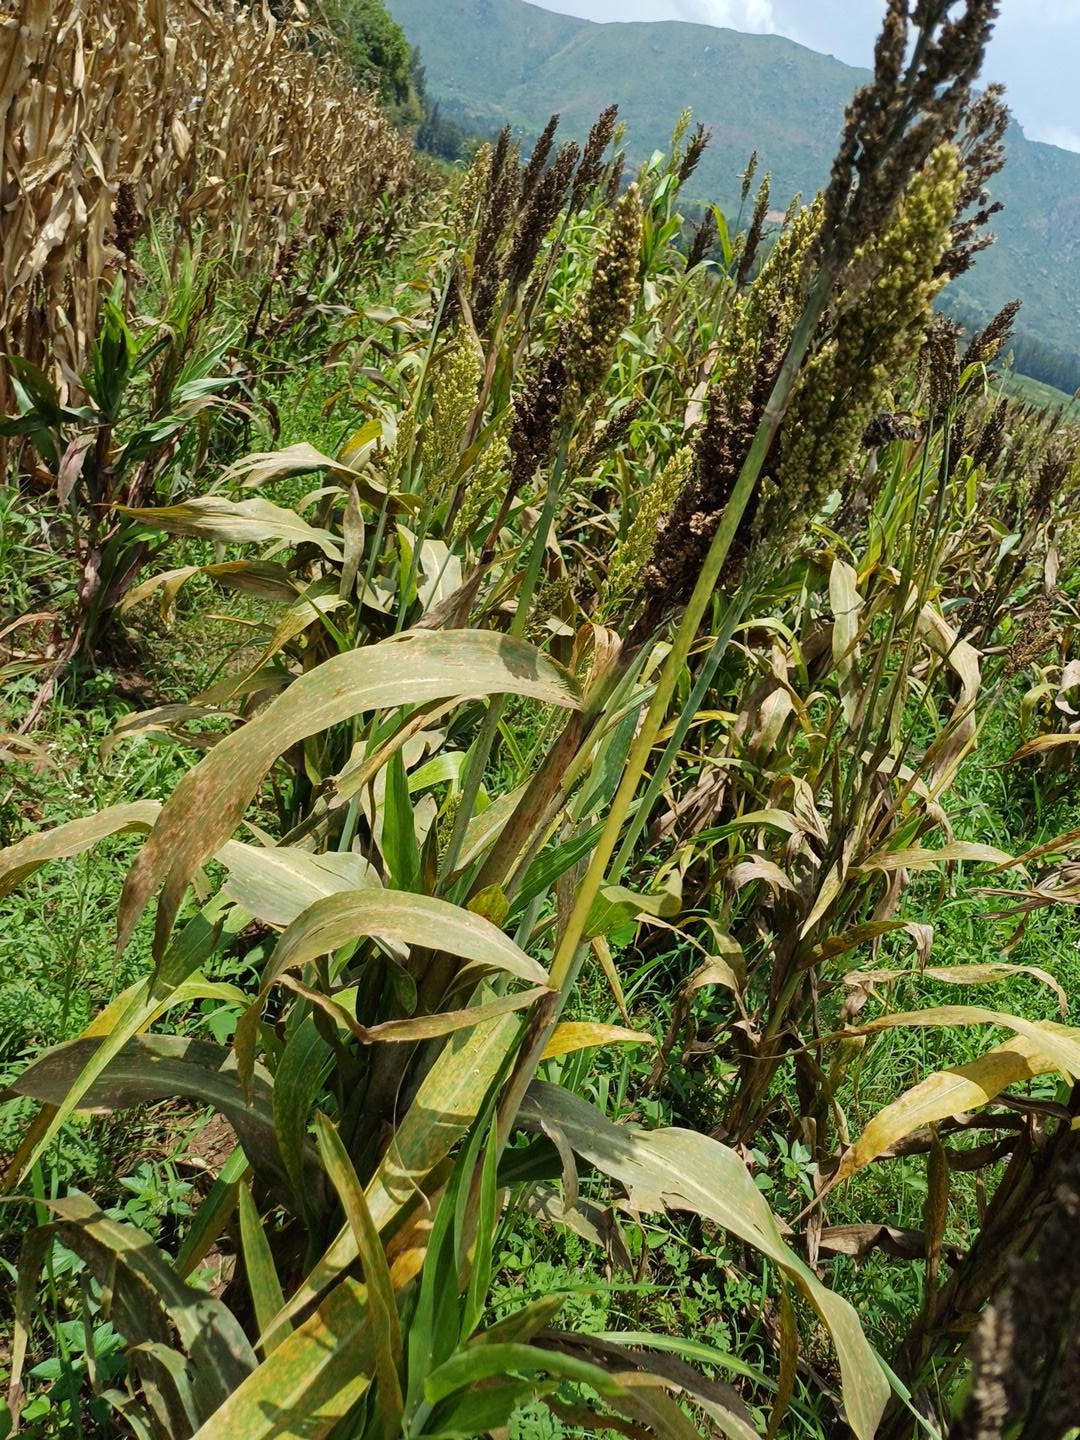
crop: sorghum
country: Kenya
